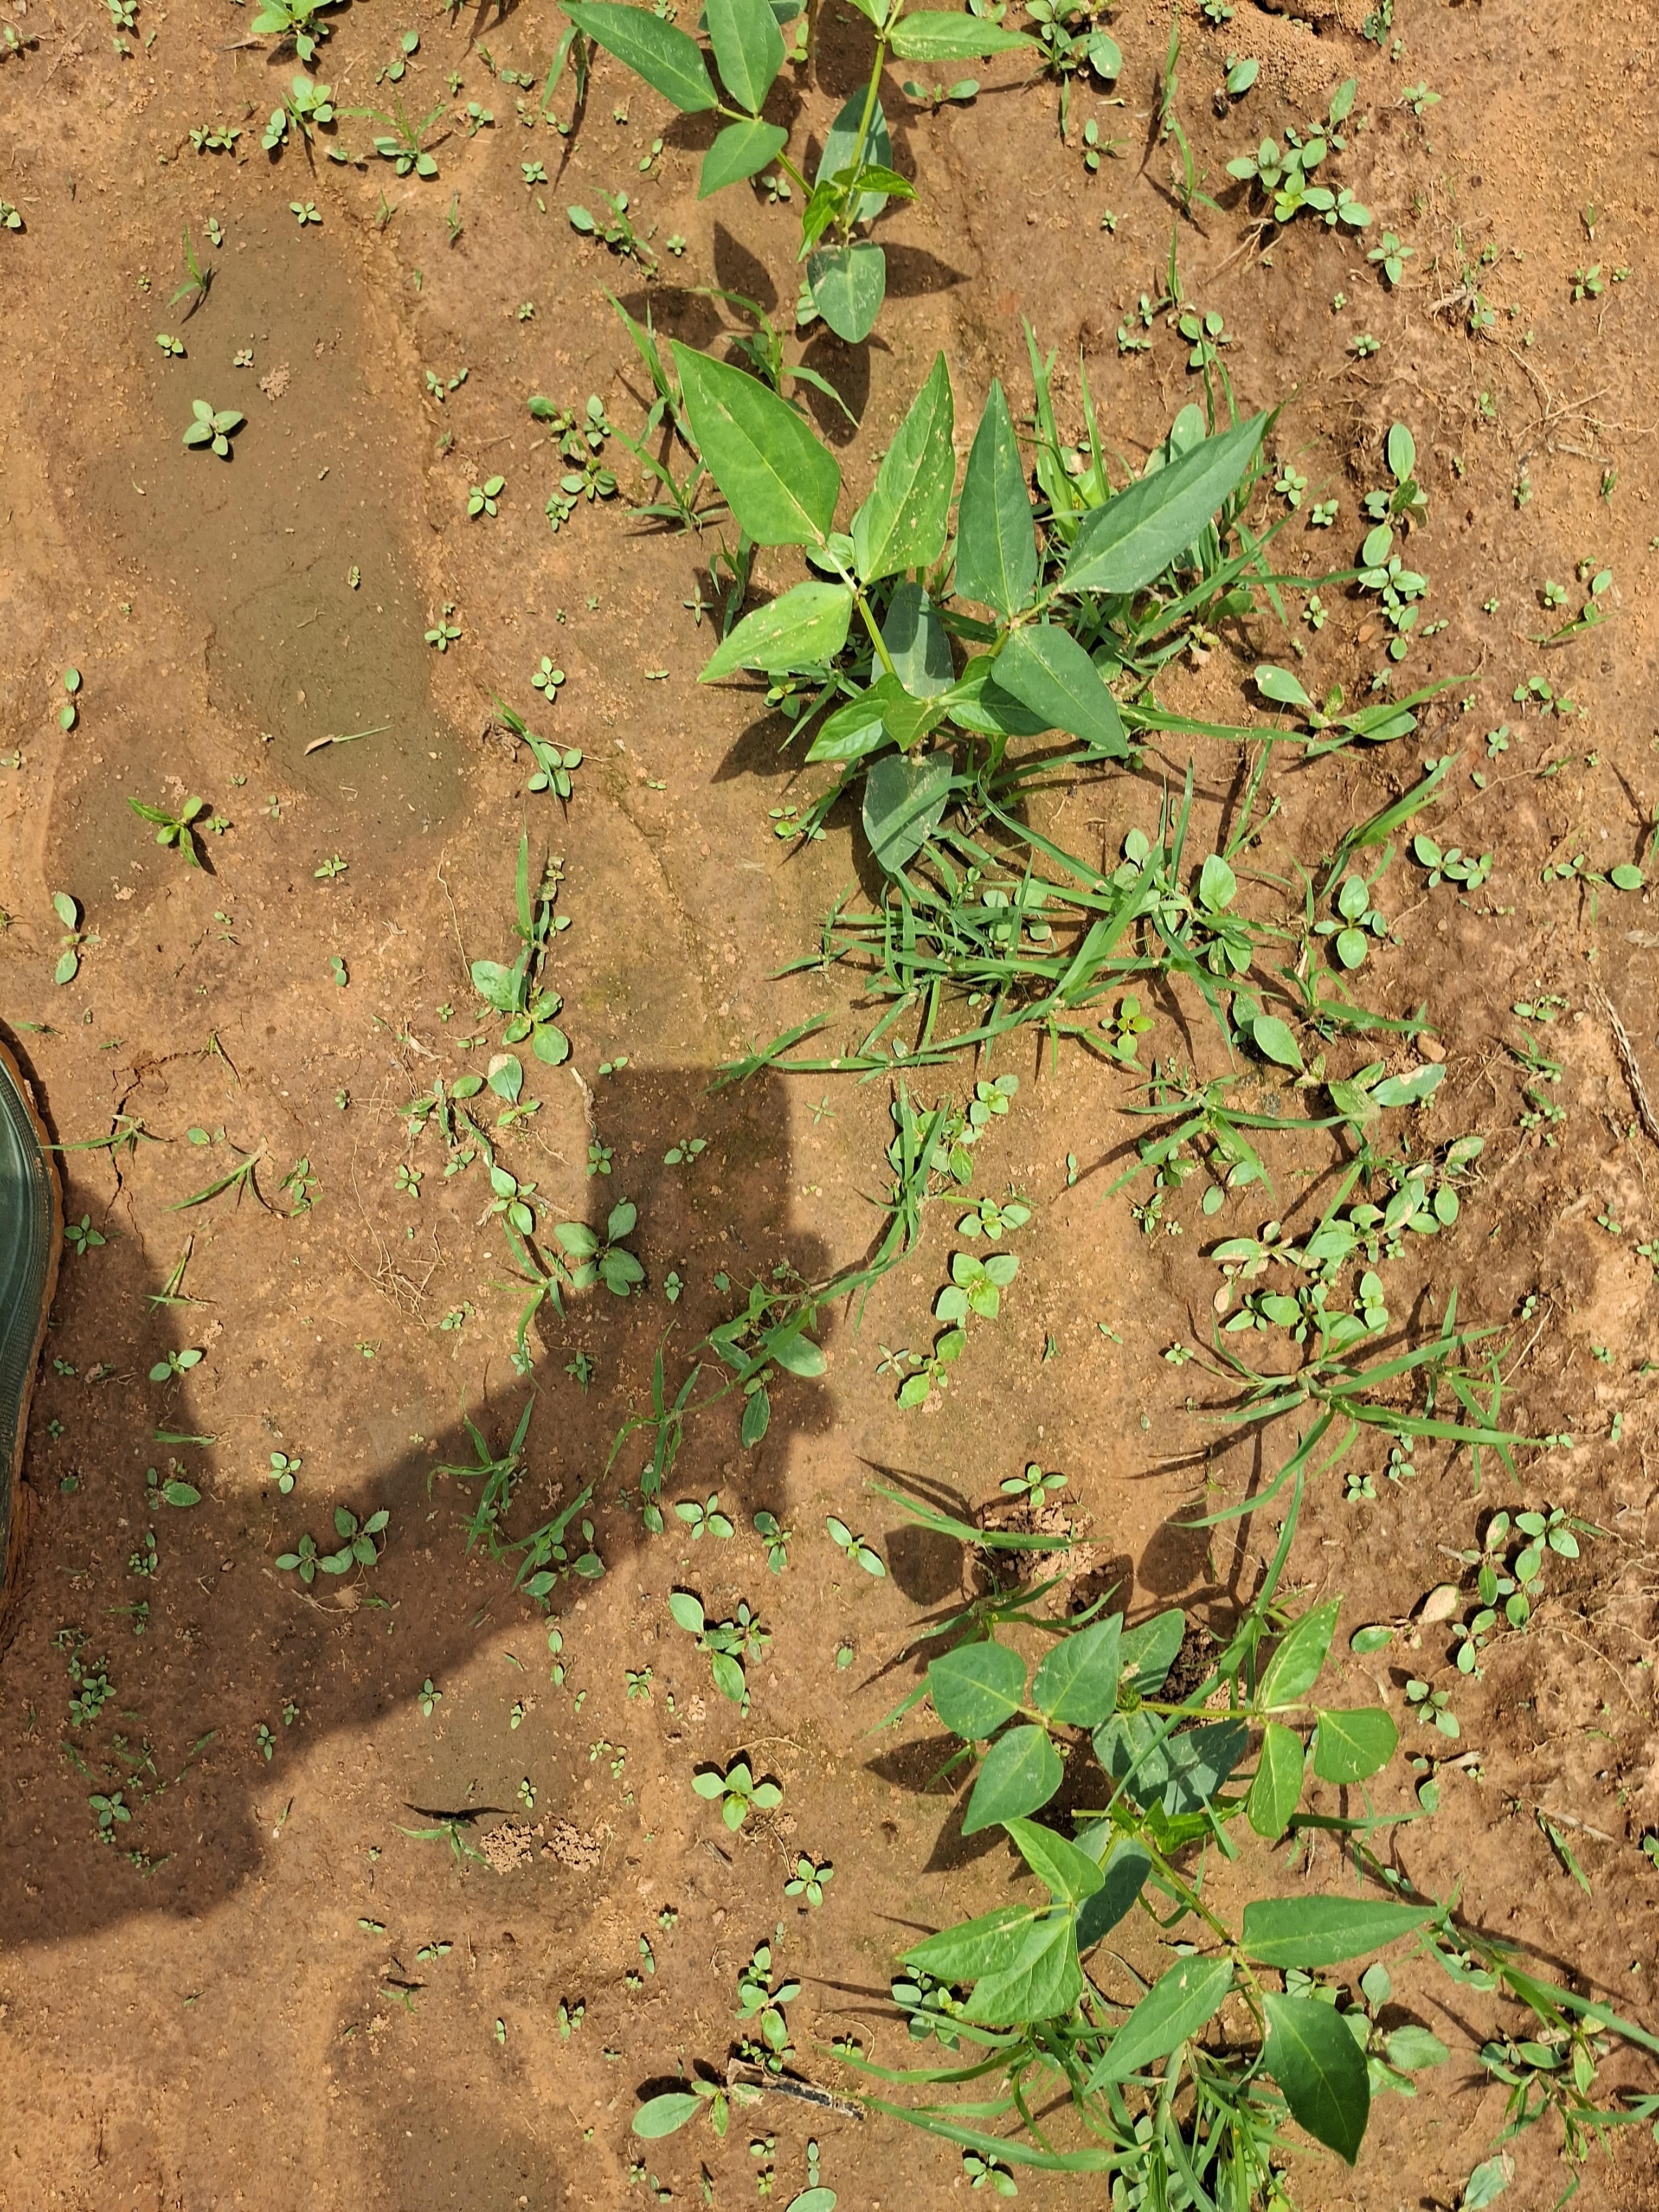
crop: cowpea
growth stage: sprouting emergence
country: Nigeria
